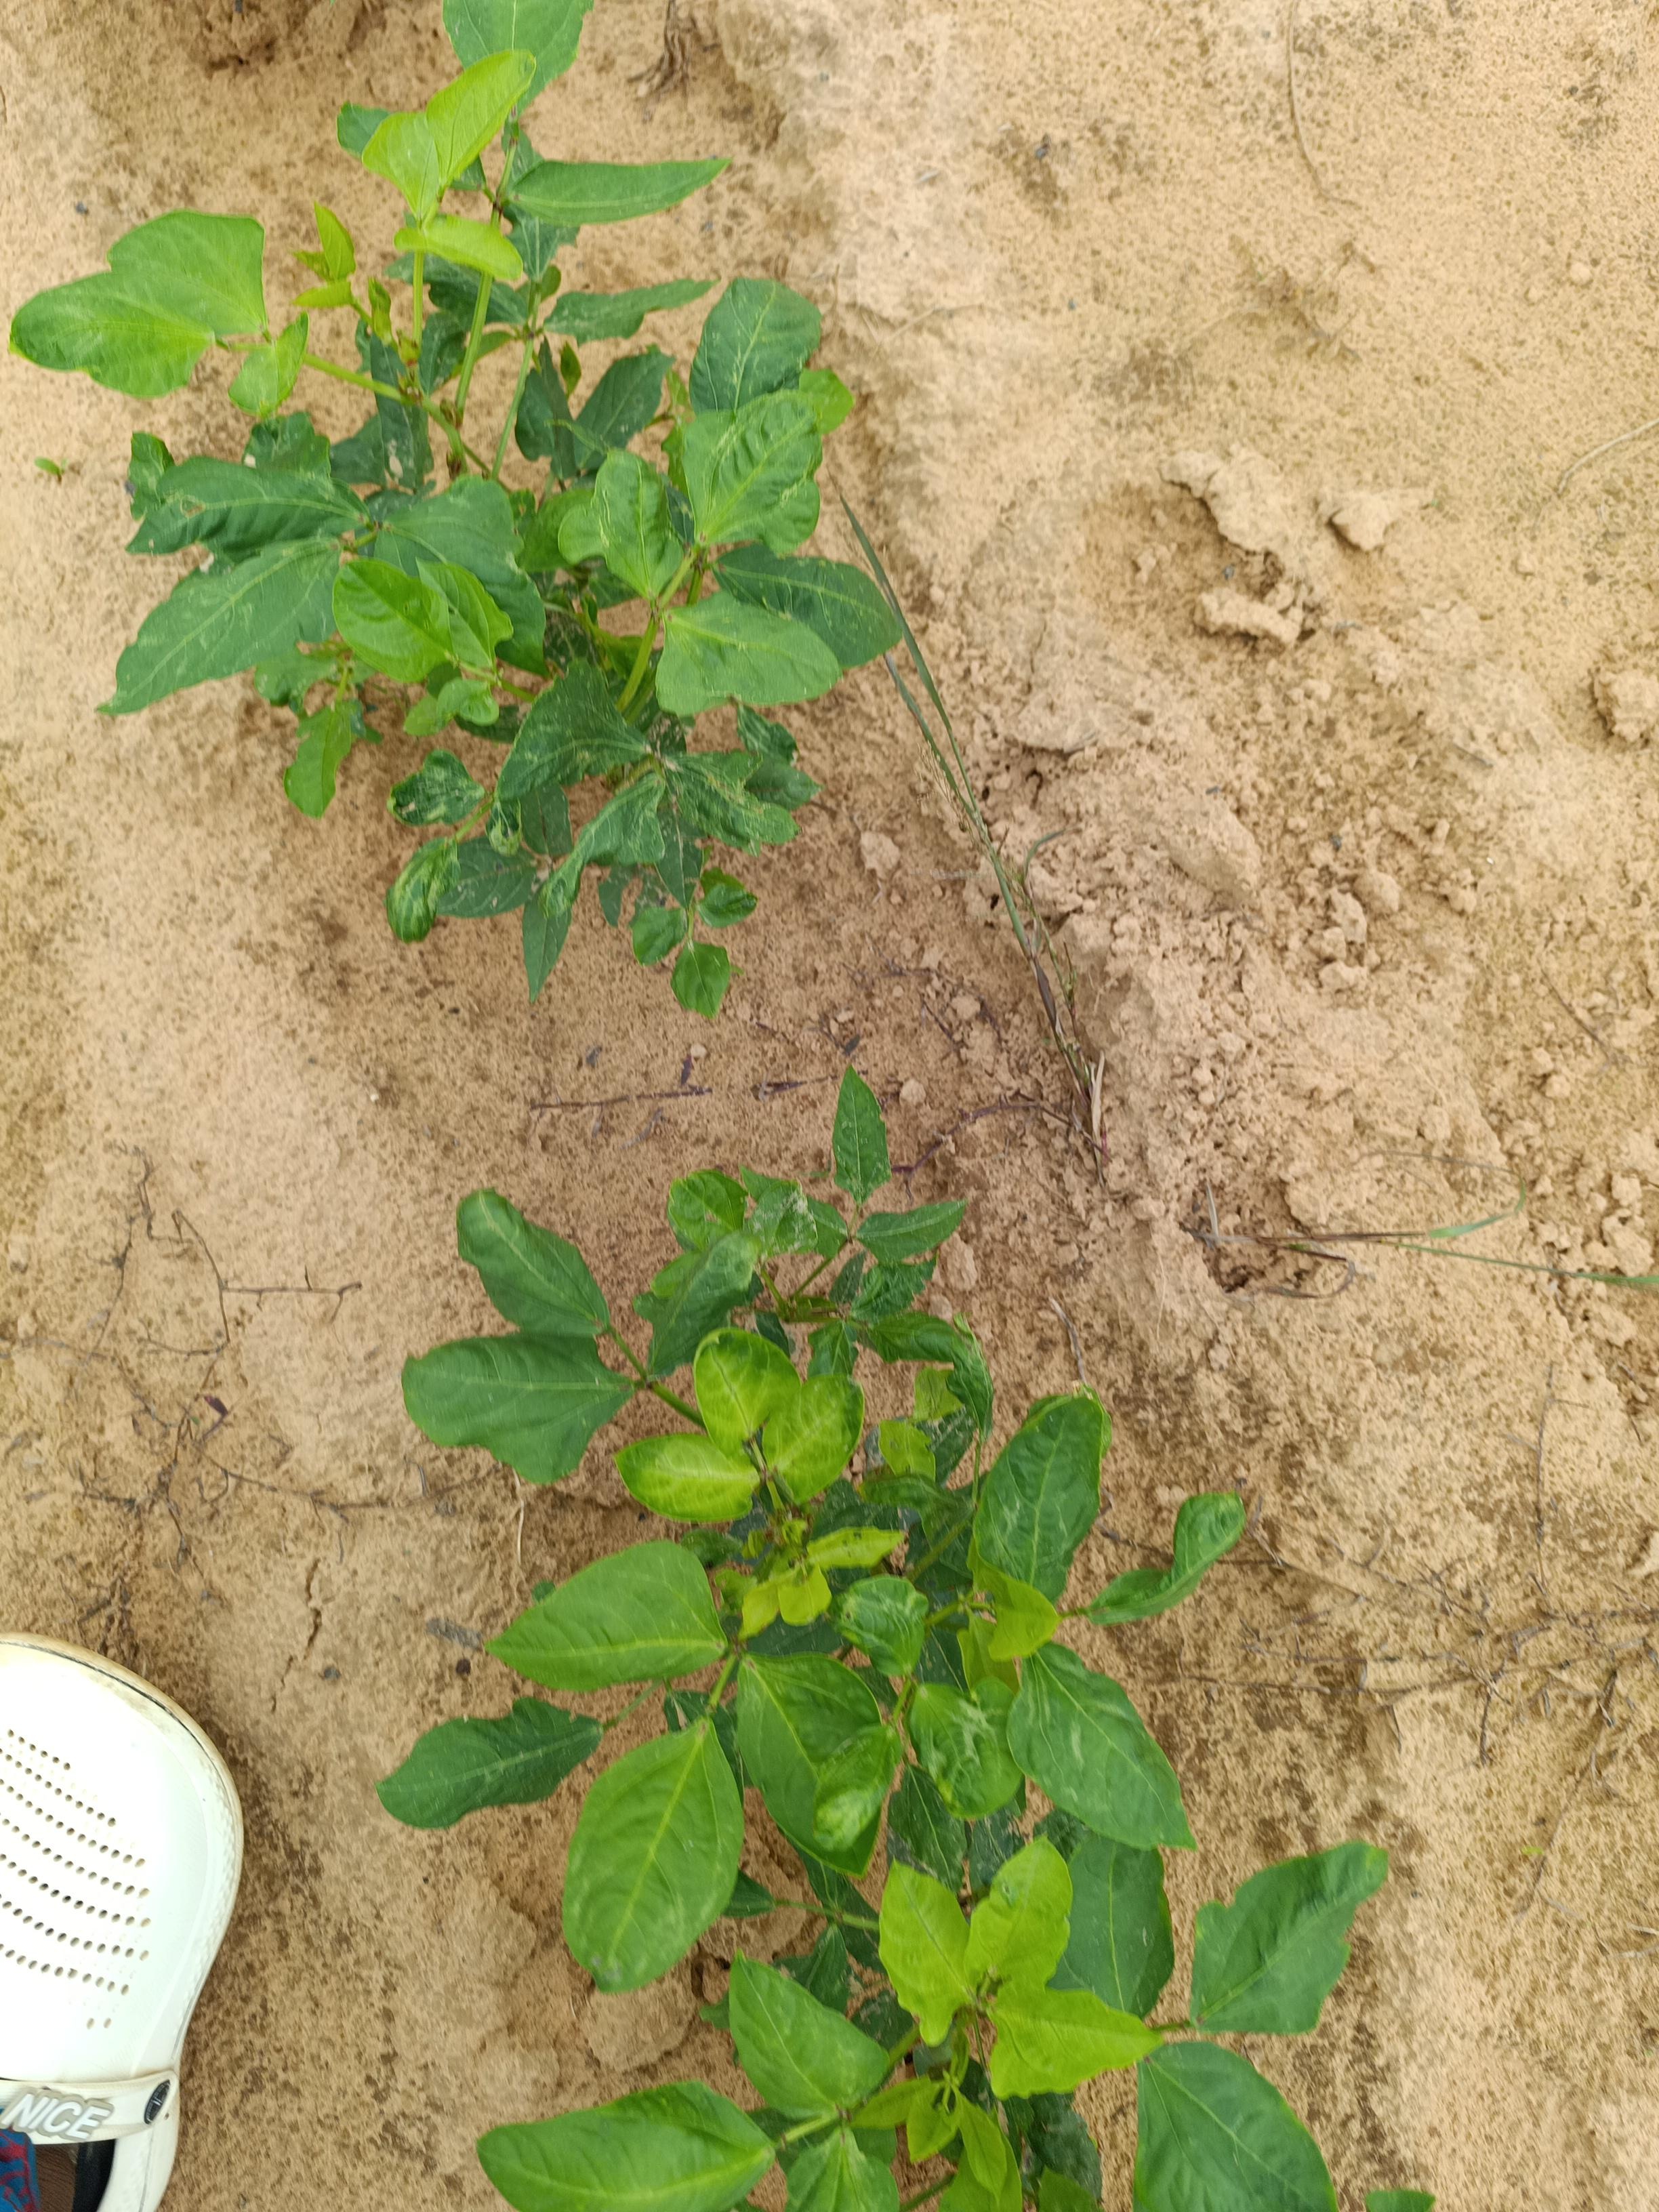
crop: cowpea
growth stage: emergence
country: Nigeria
